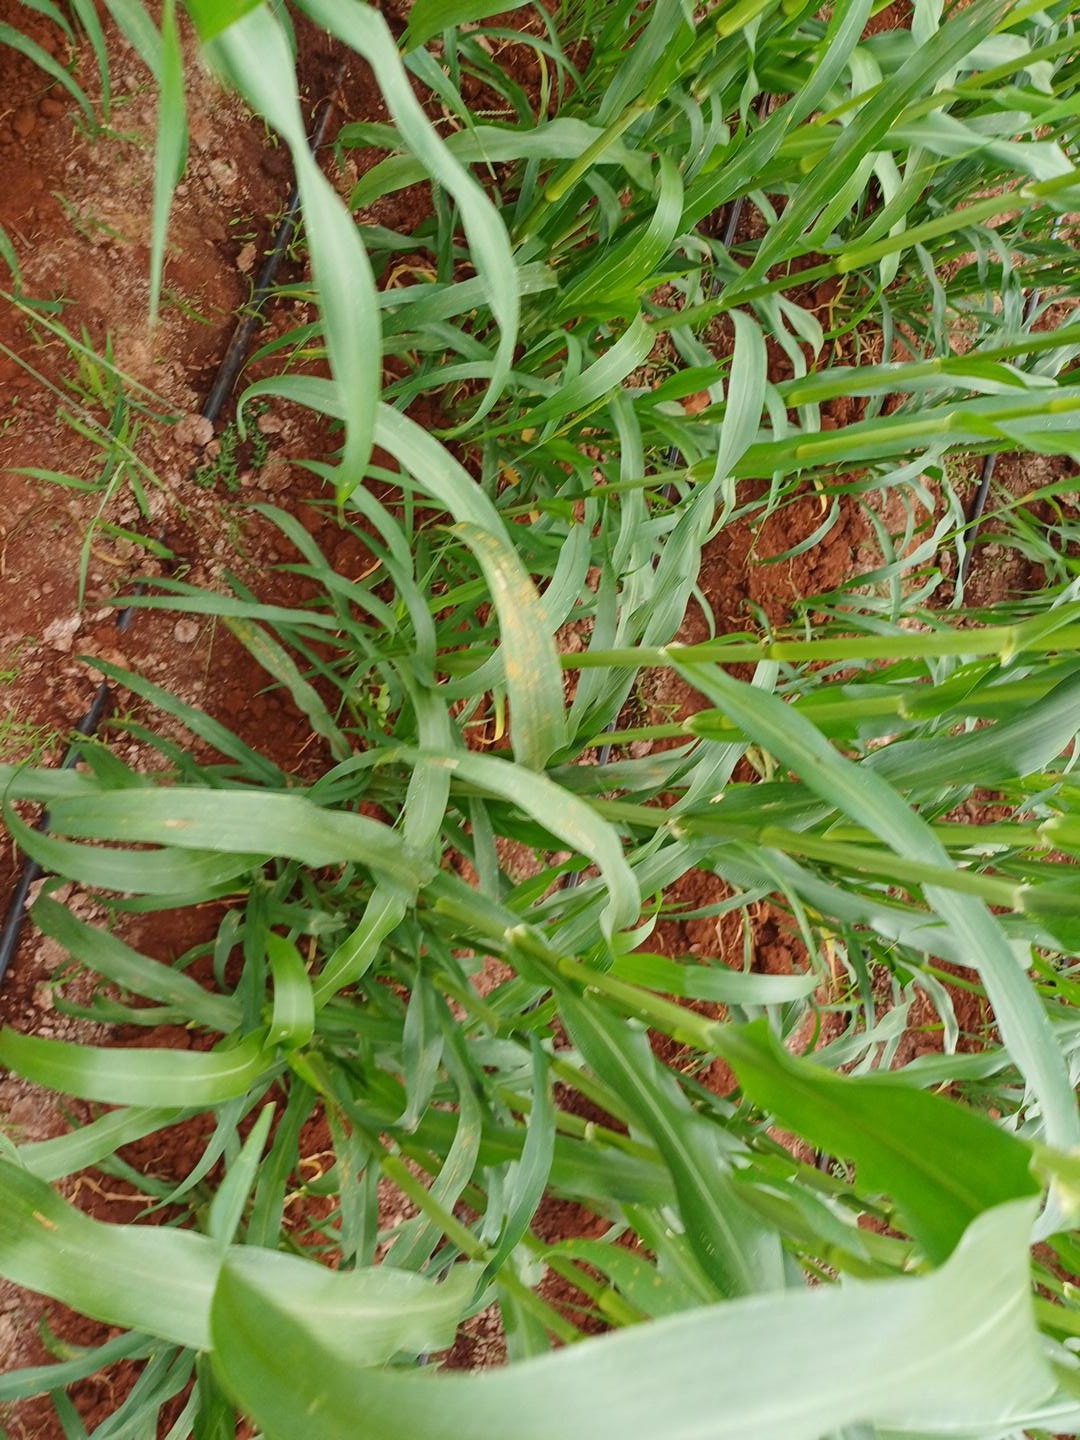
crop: pearl millet
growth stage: flowering
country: Kenya
